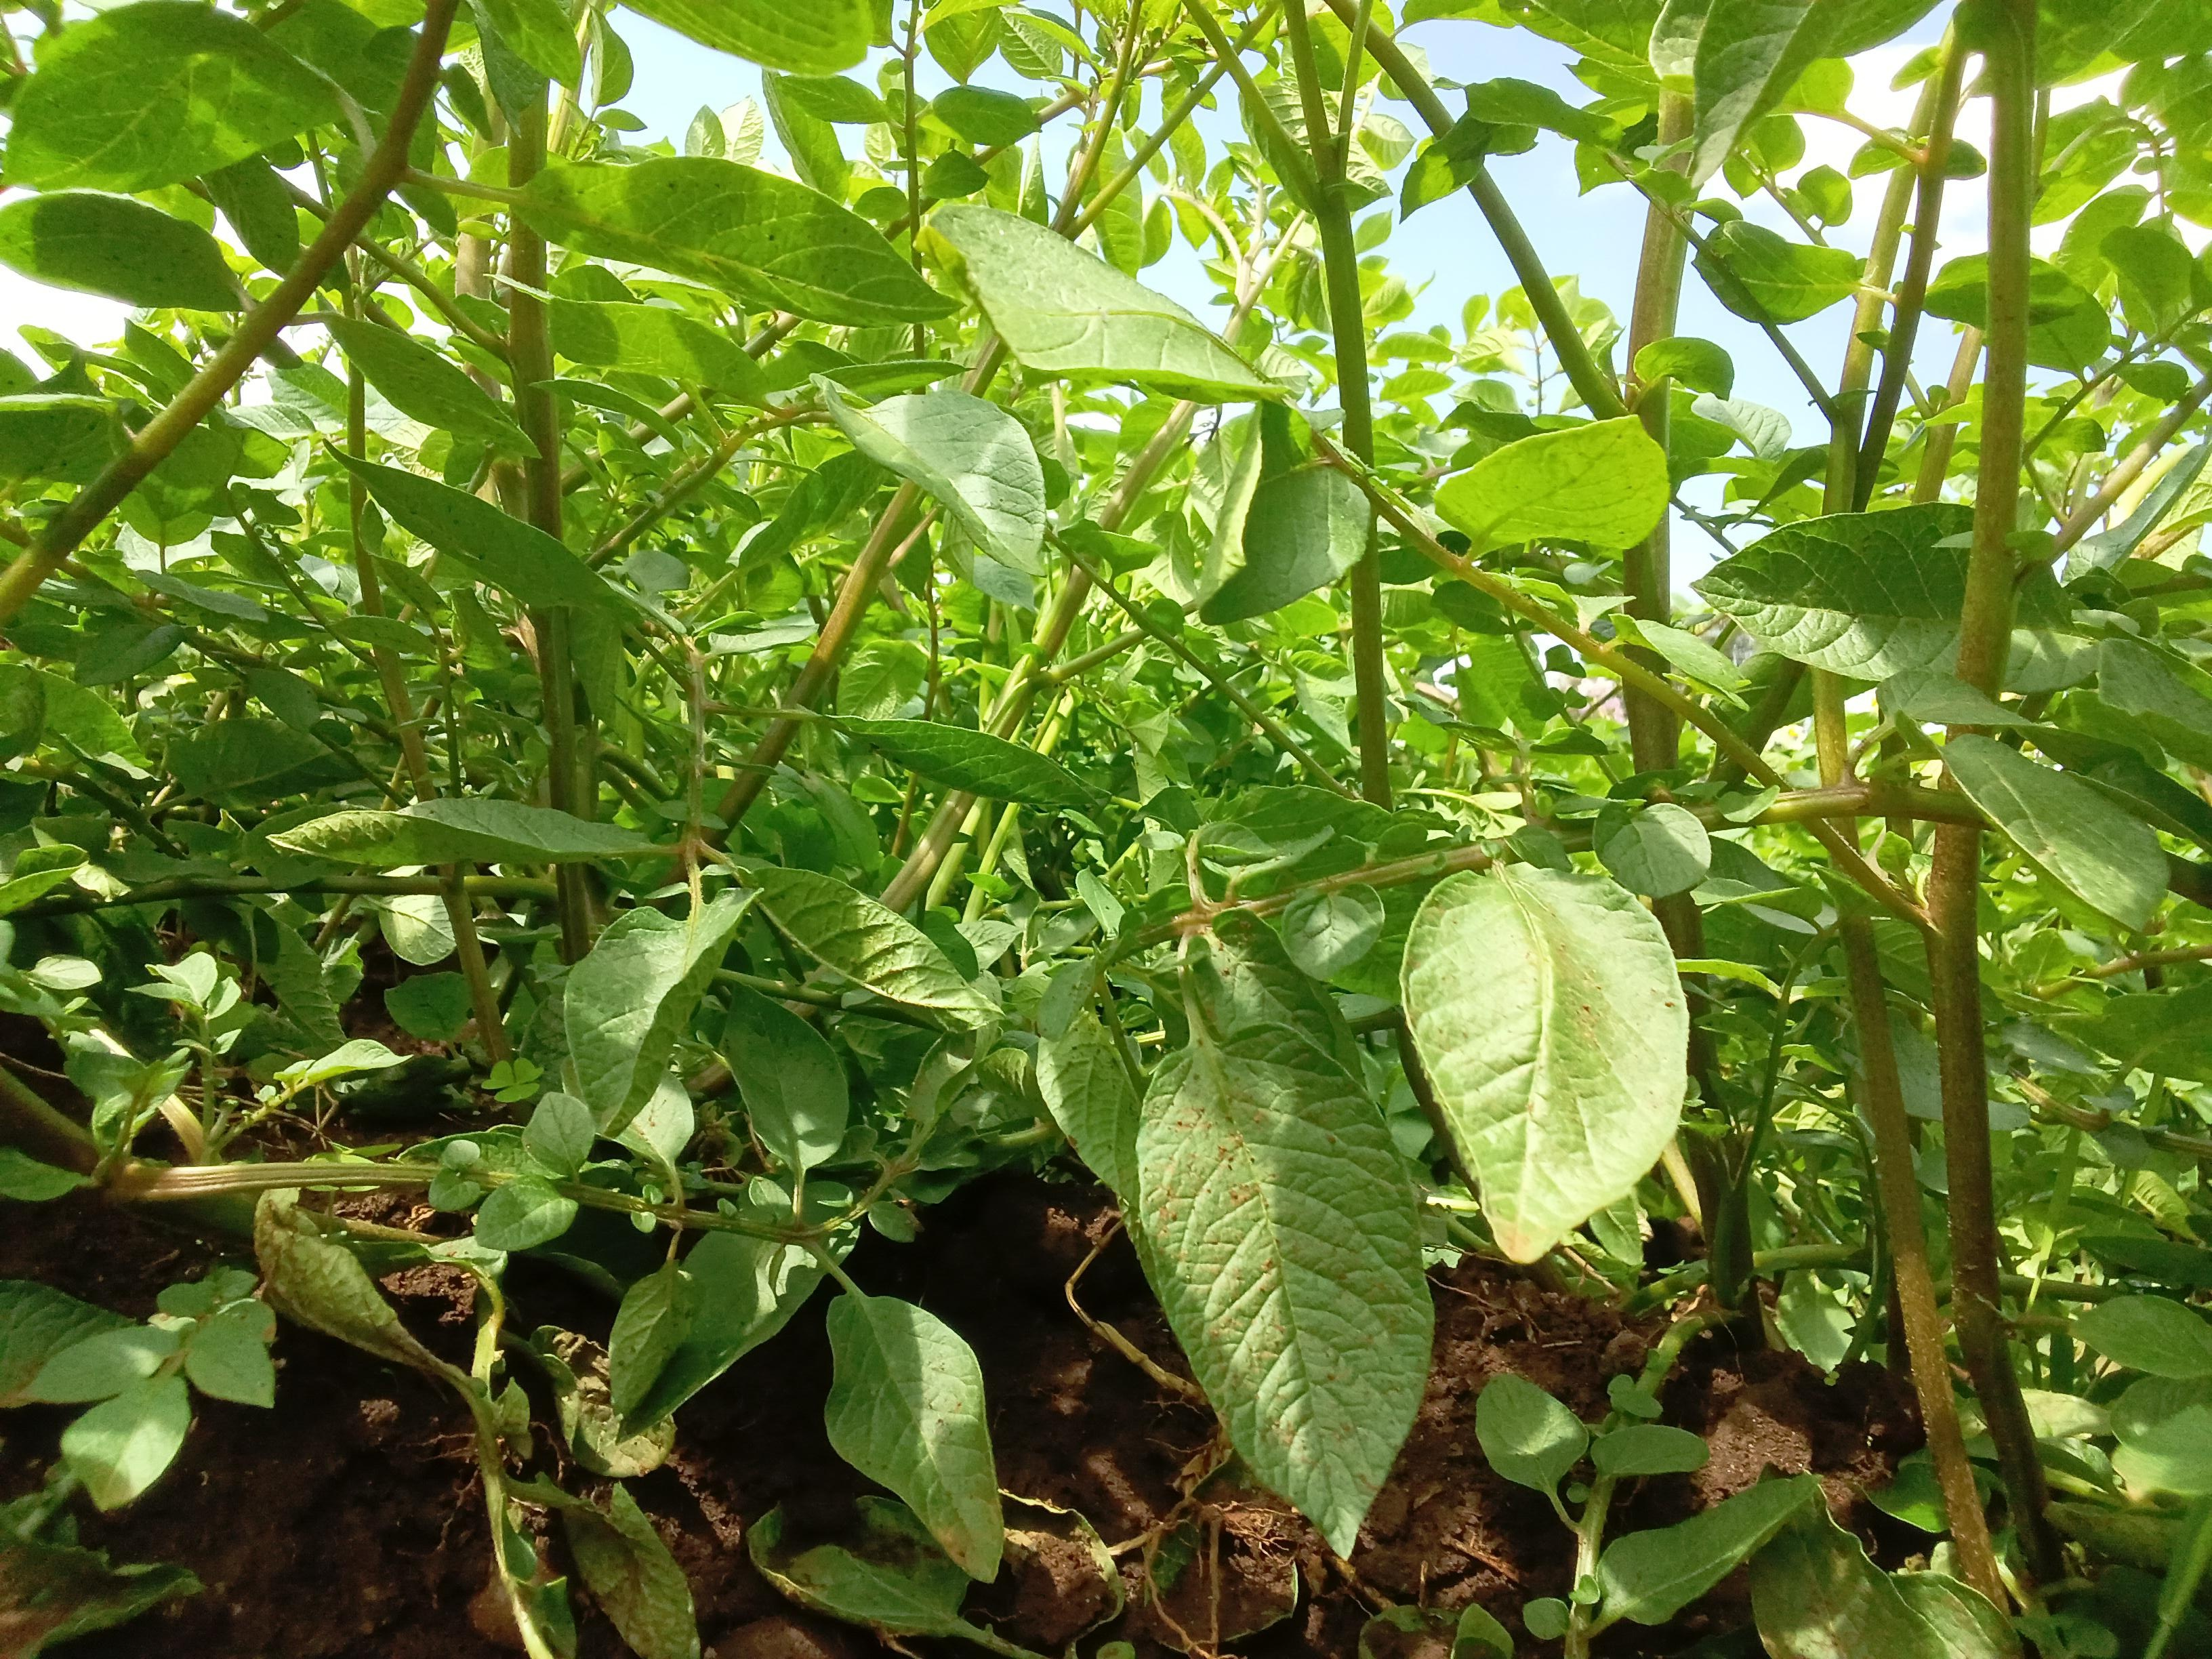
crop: potato
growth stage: flowering
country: Kenya
